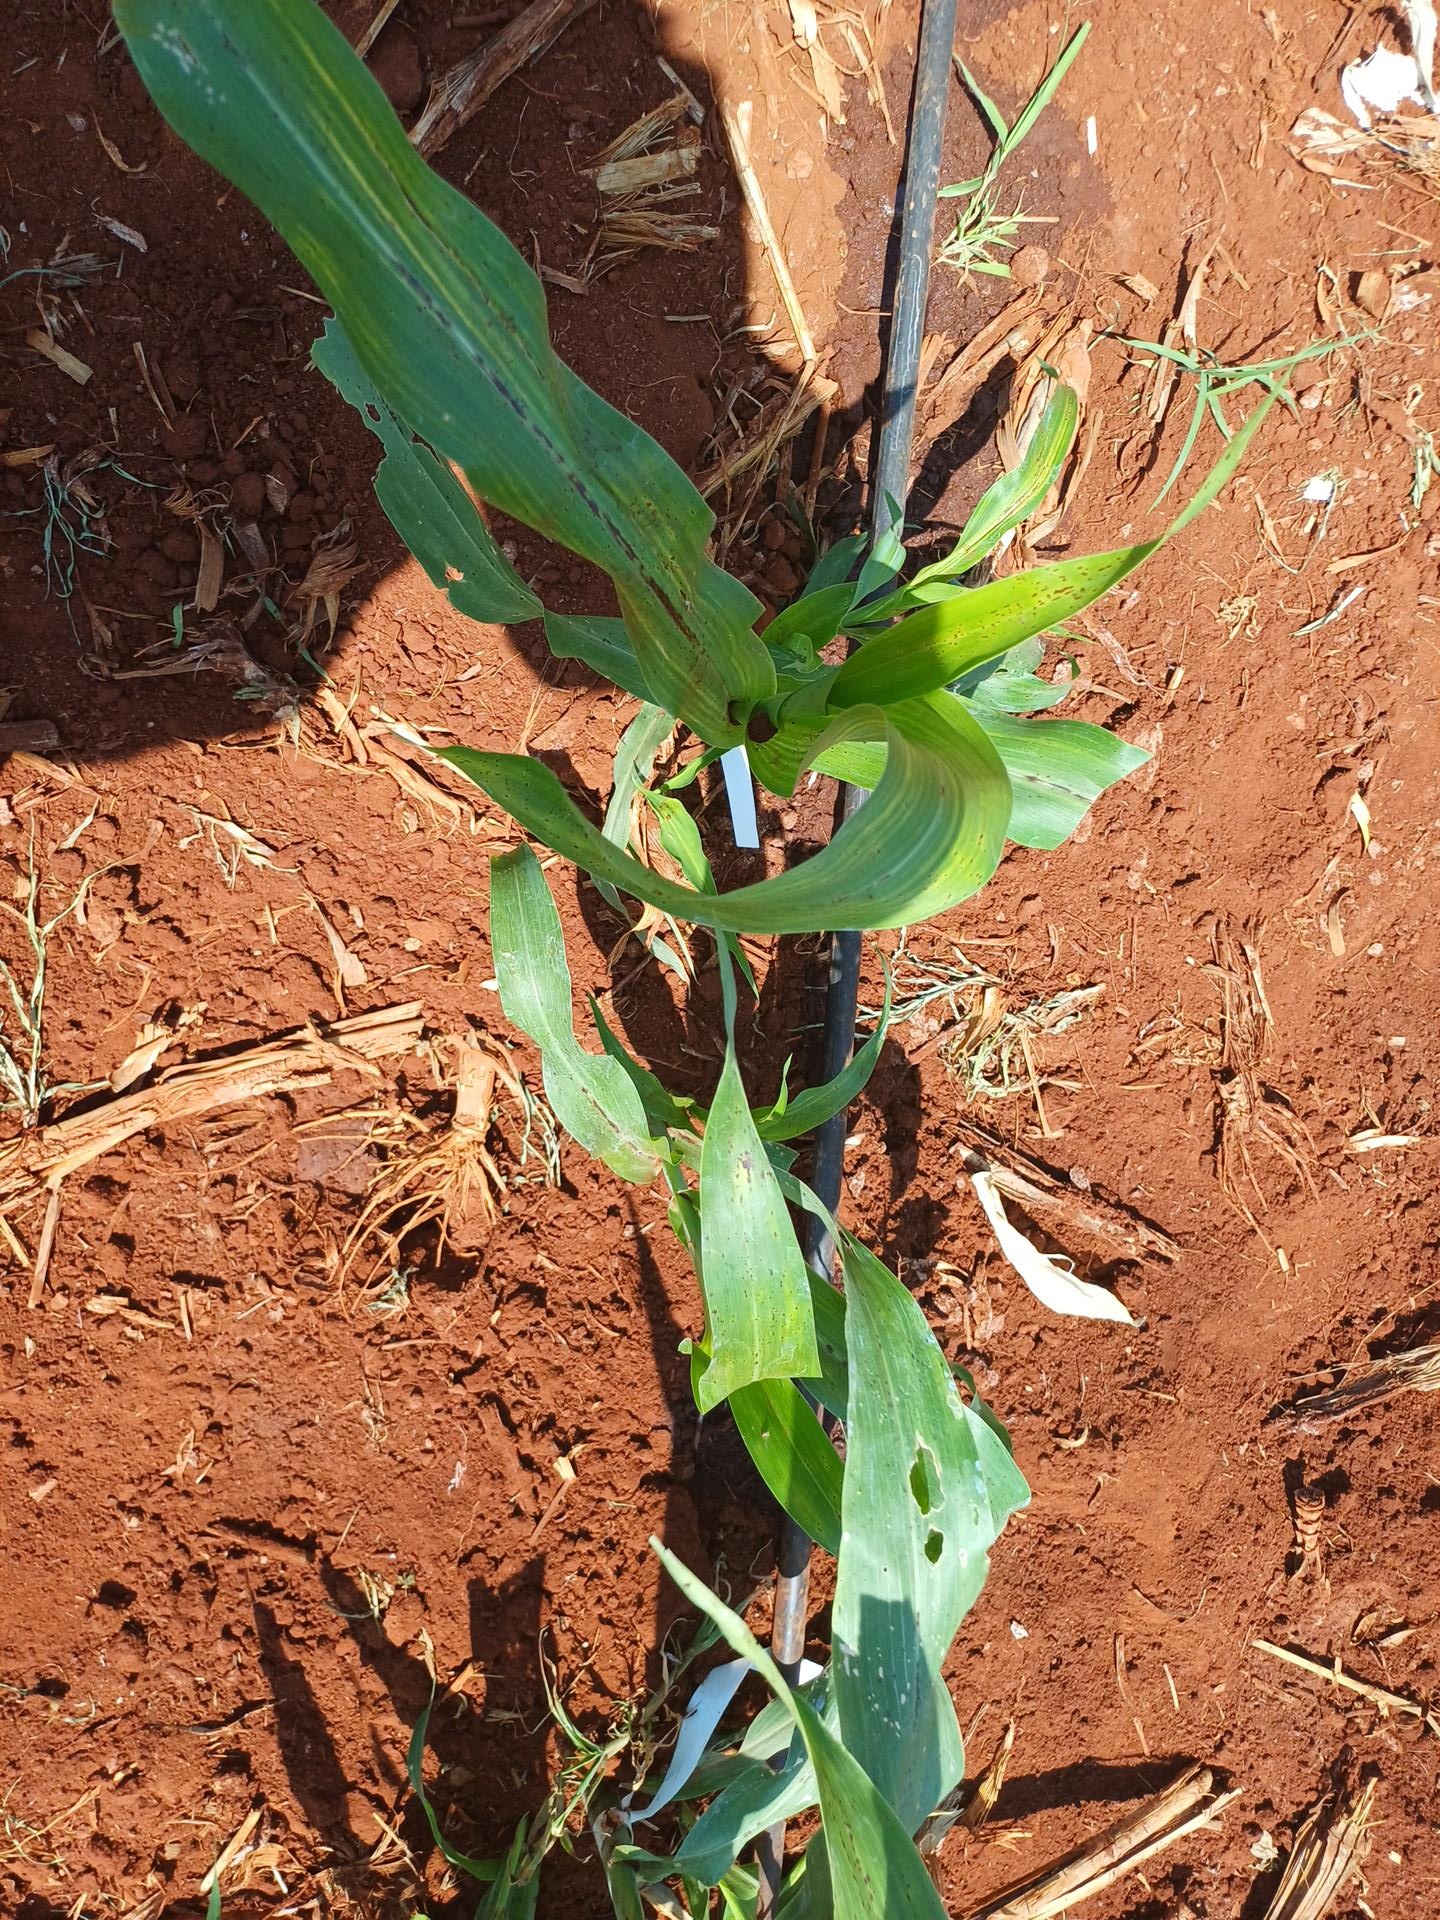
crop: sorghum
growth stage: vegetative
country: Kenya
